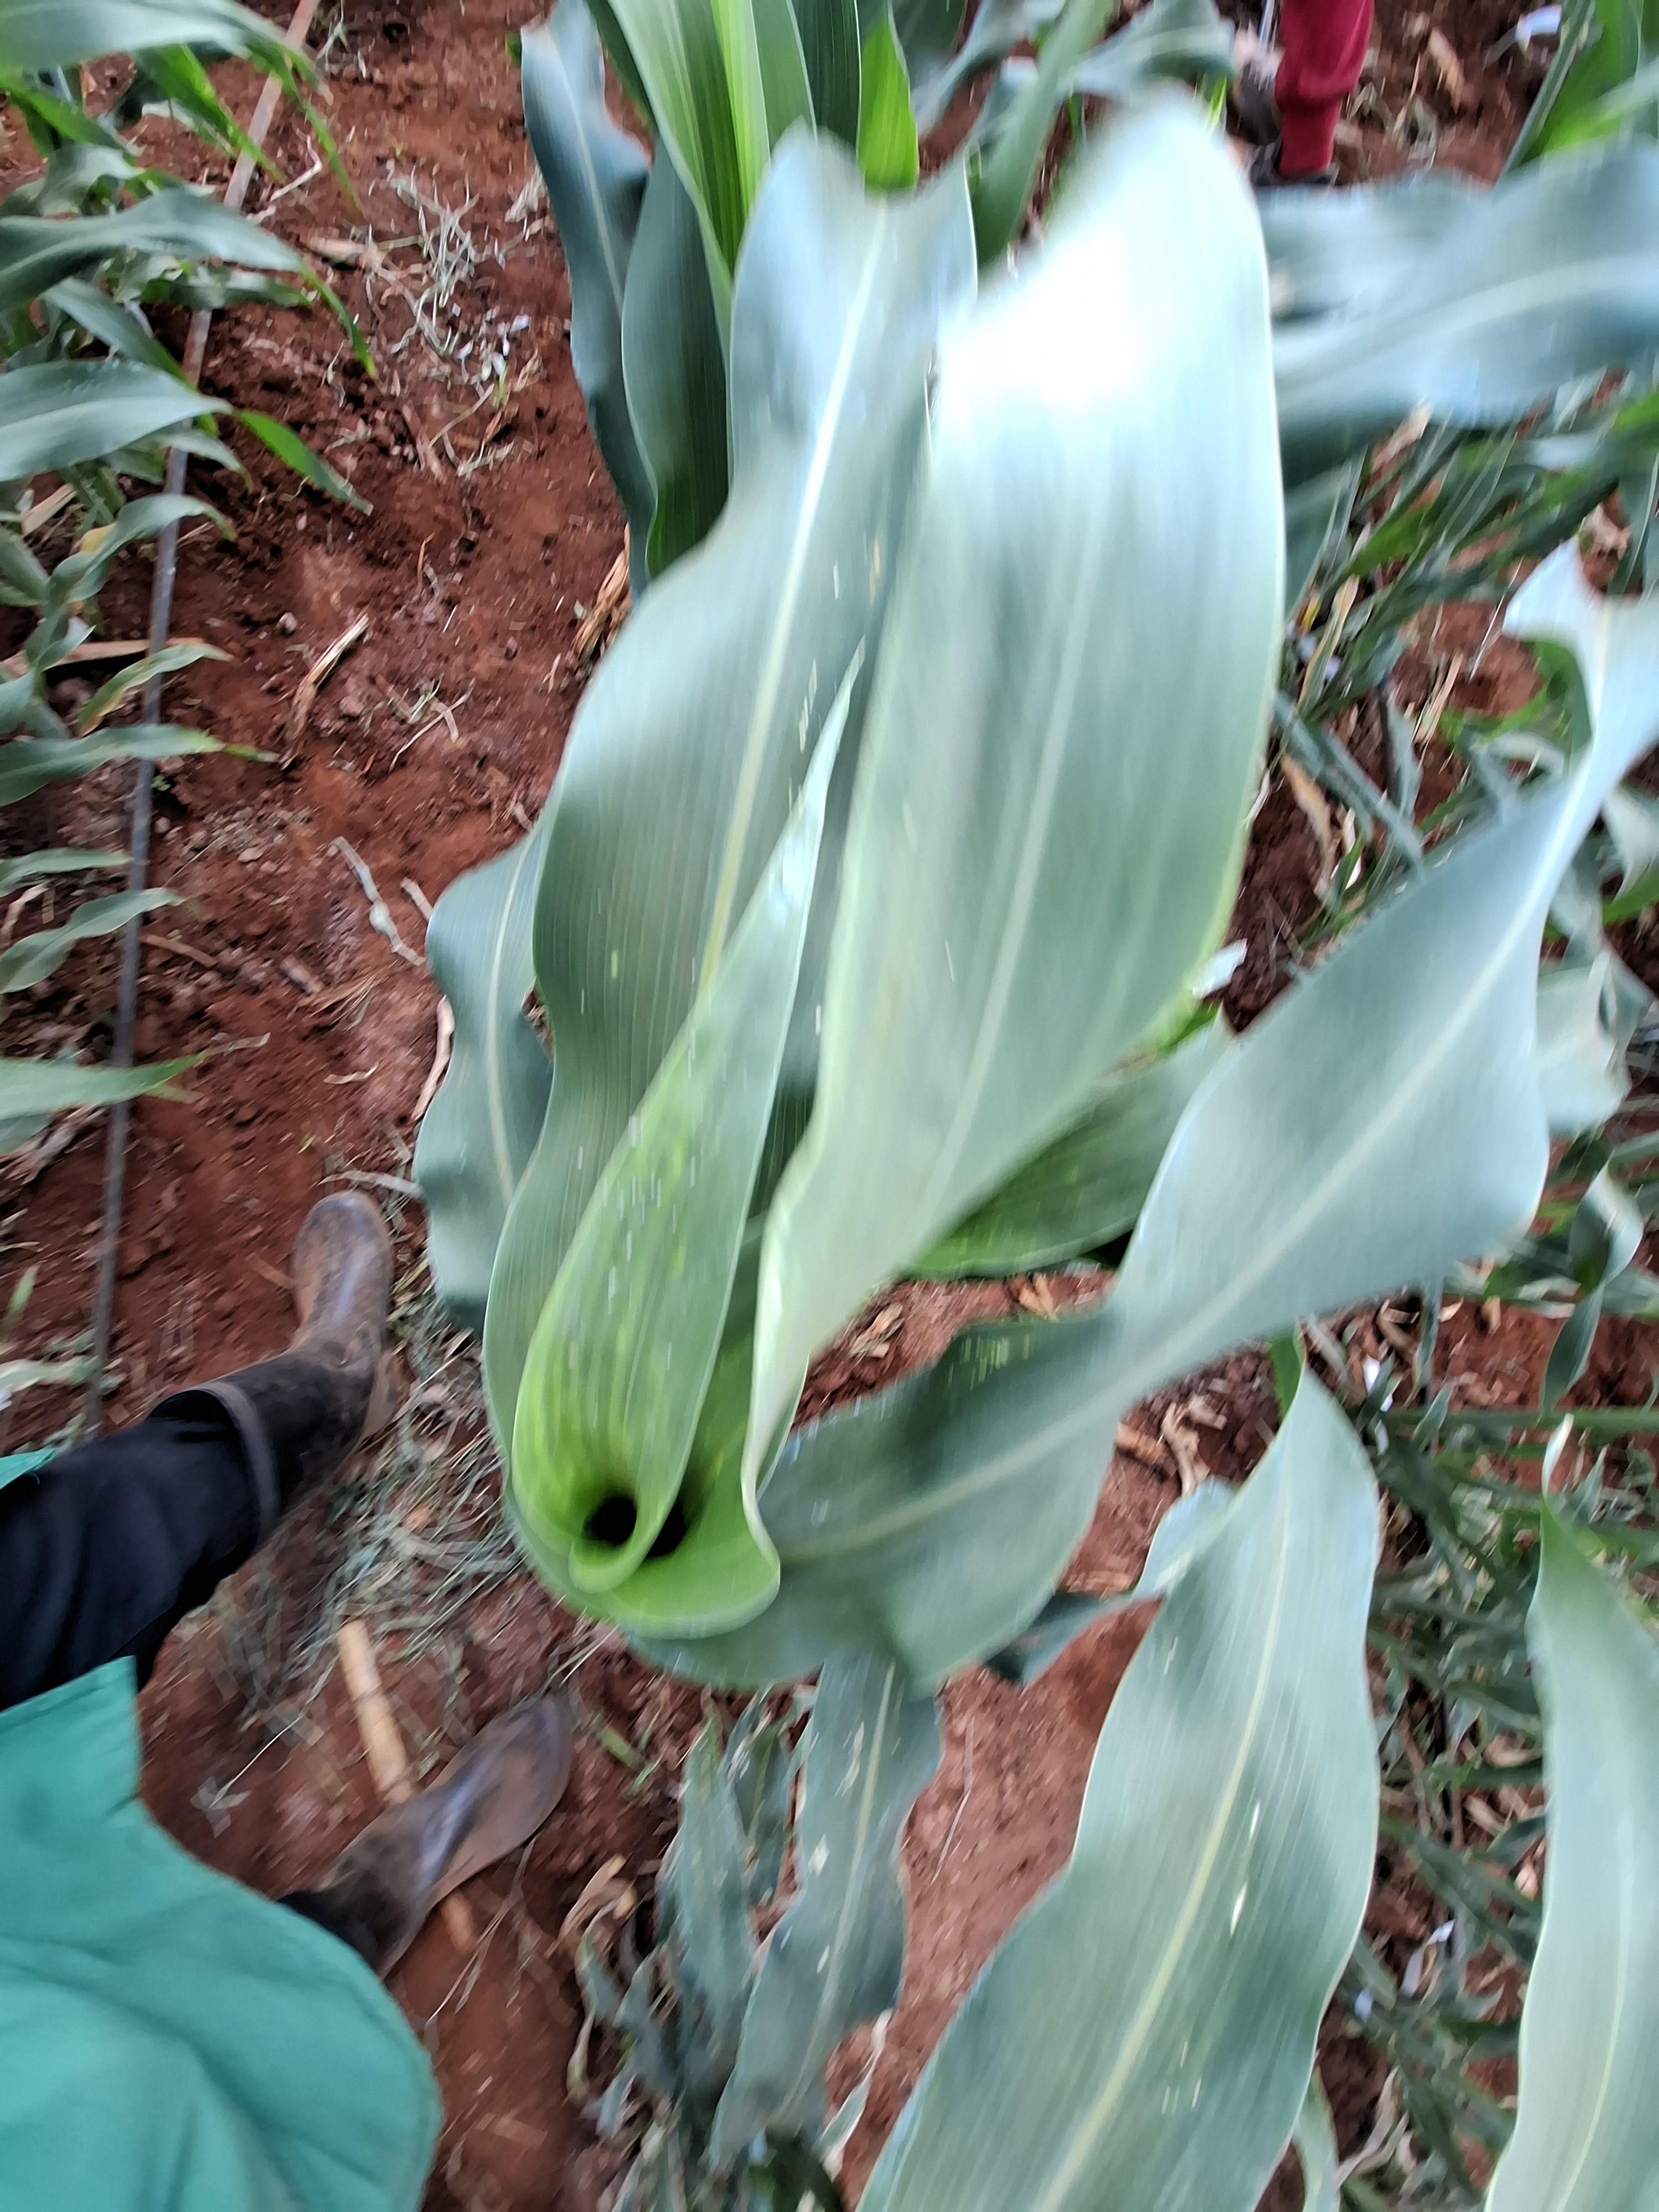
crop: sorghum
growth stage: vegetative
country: Kenya
